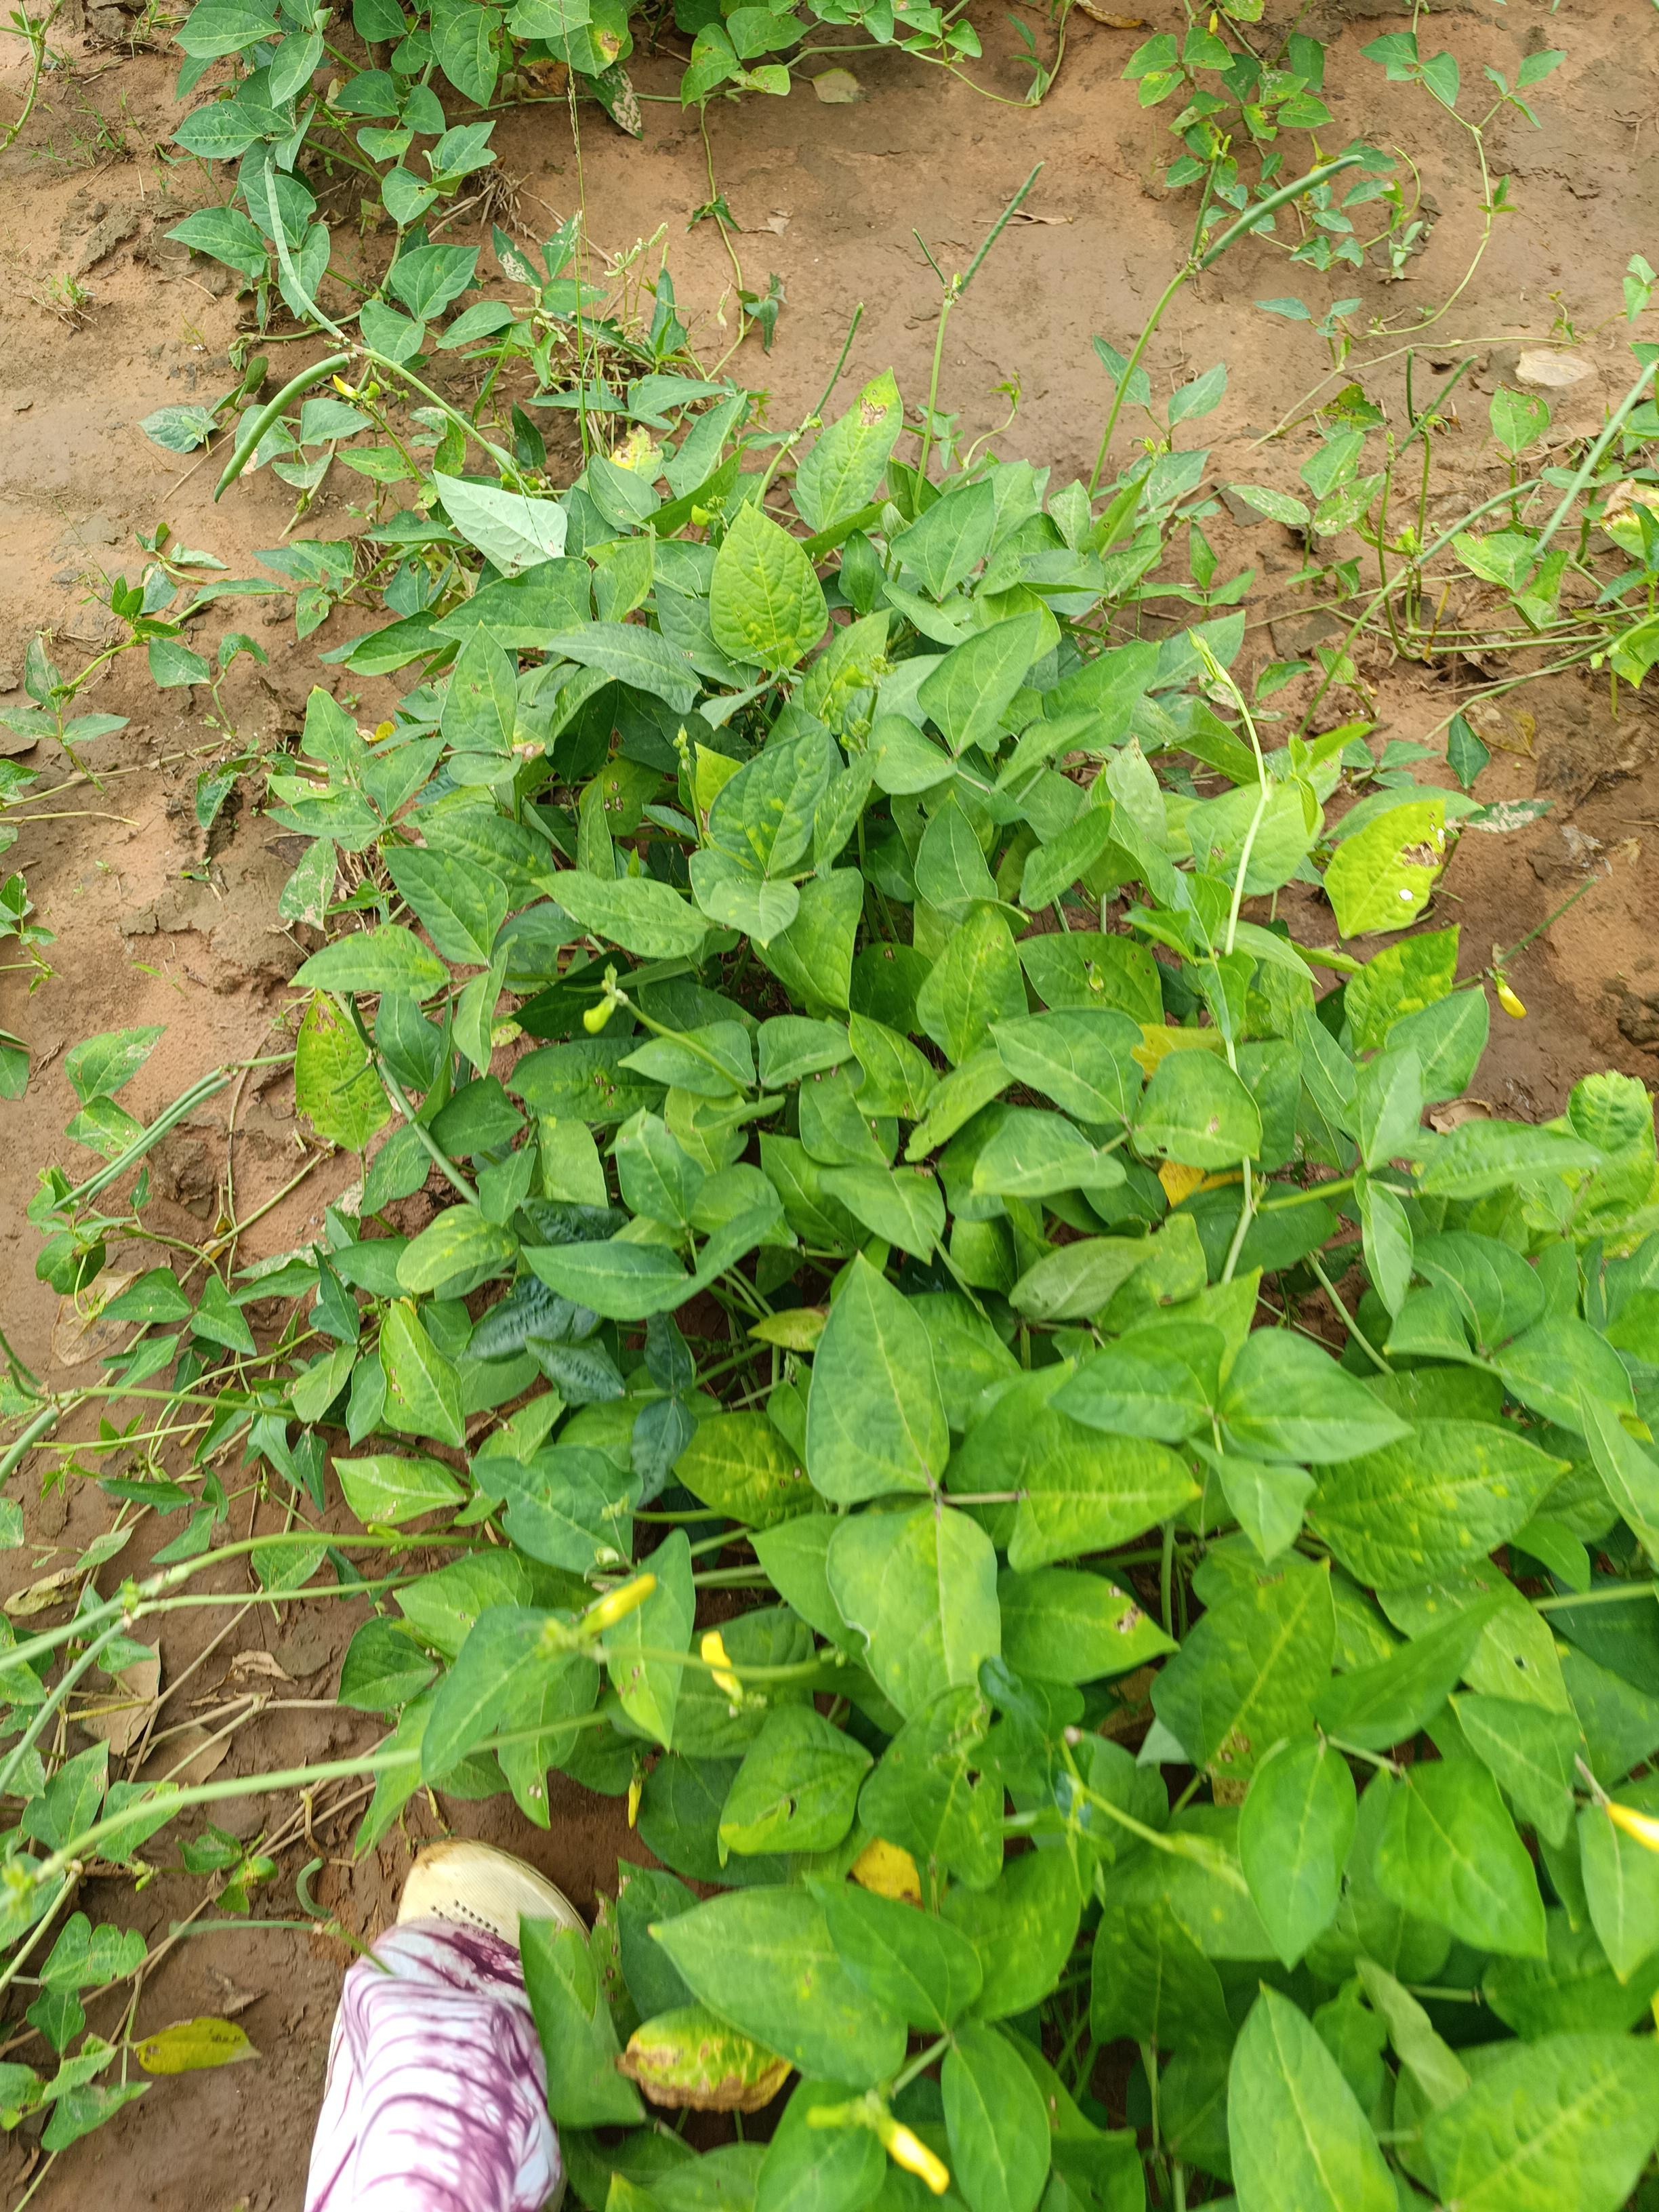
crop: cowpea
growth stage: development pod
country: Nigeria
